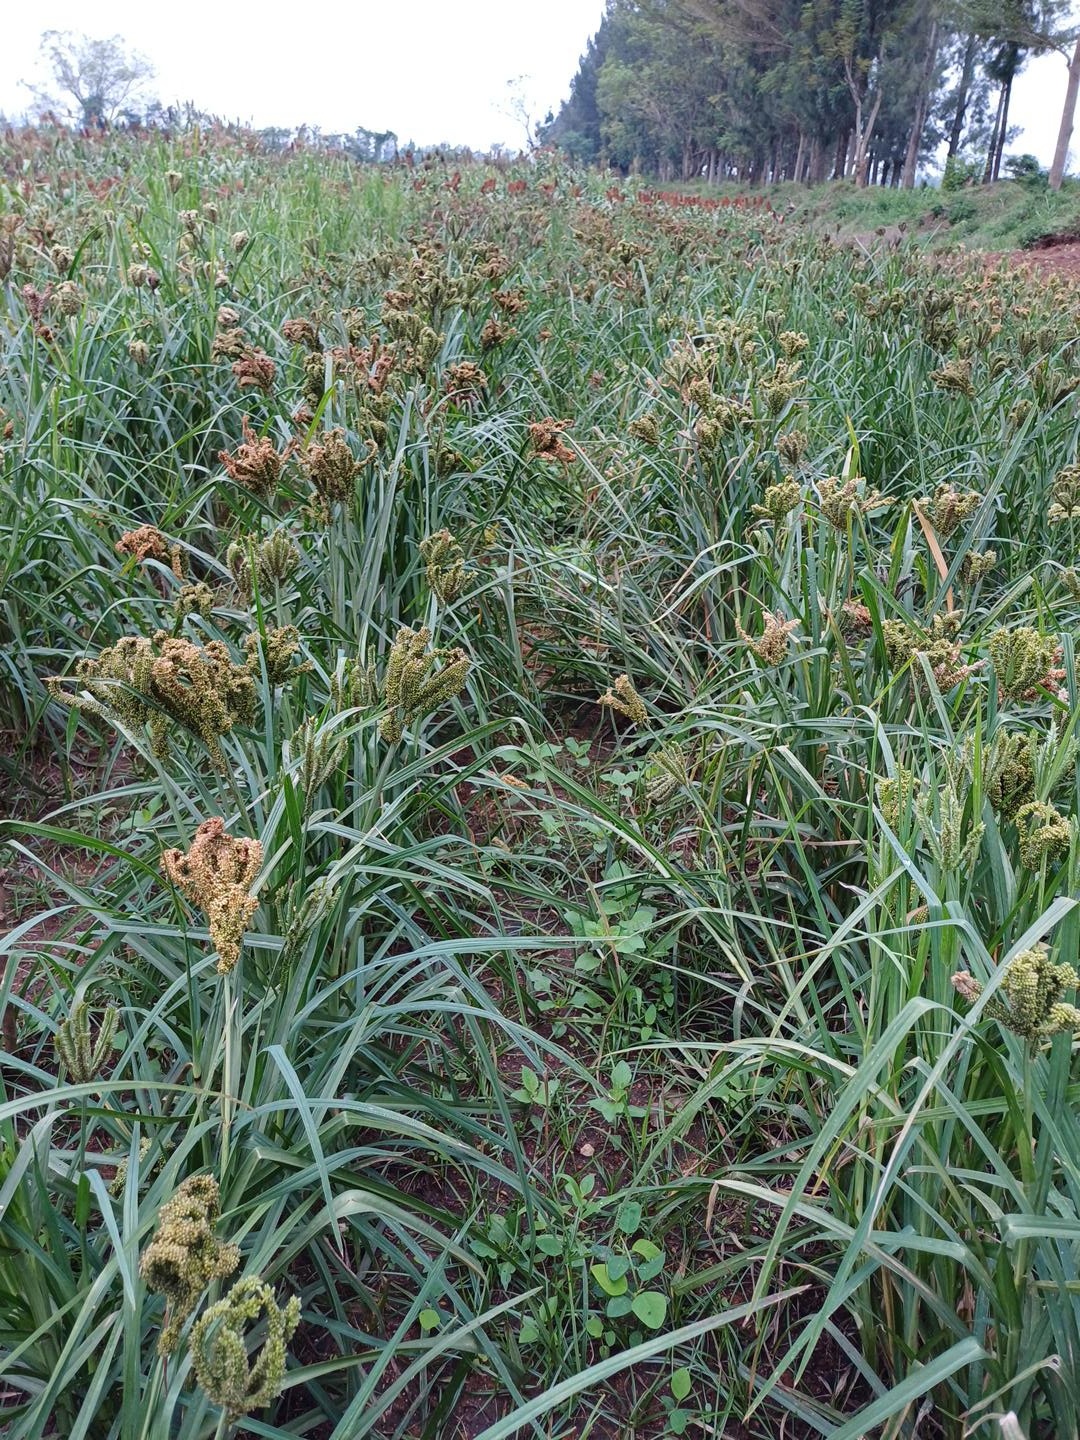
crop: finger millet
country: Kenya
